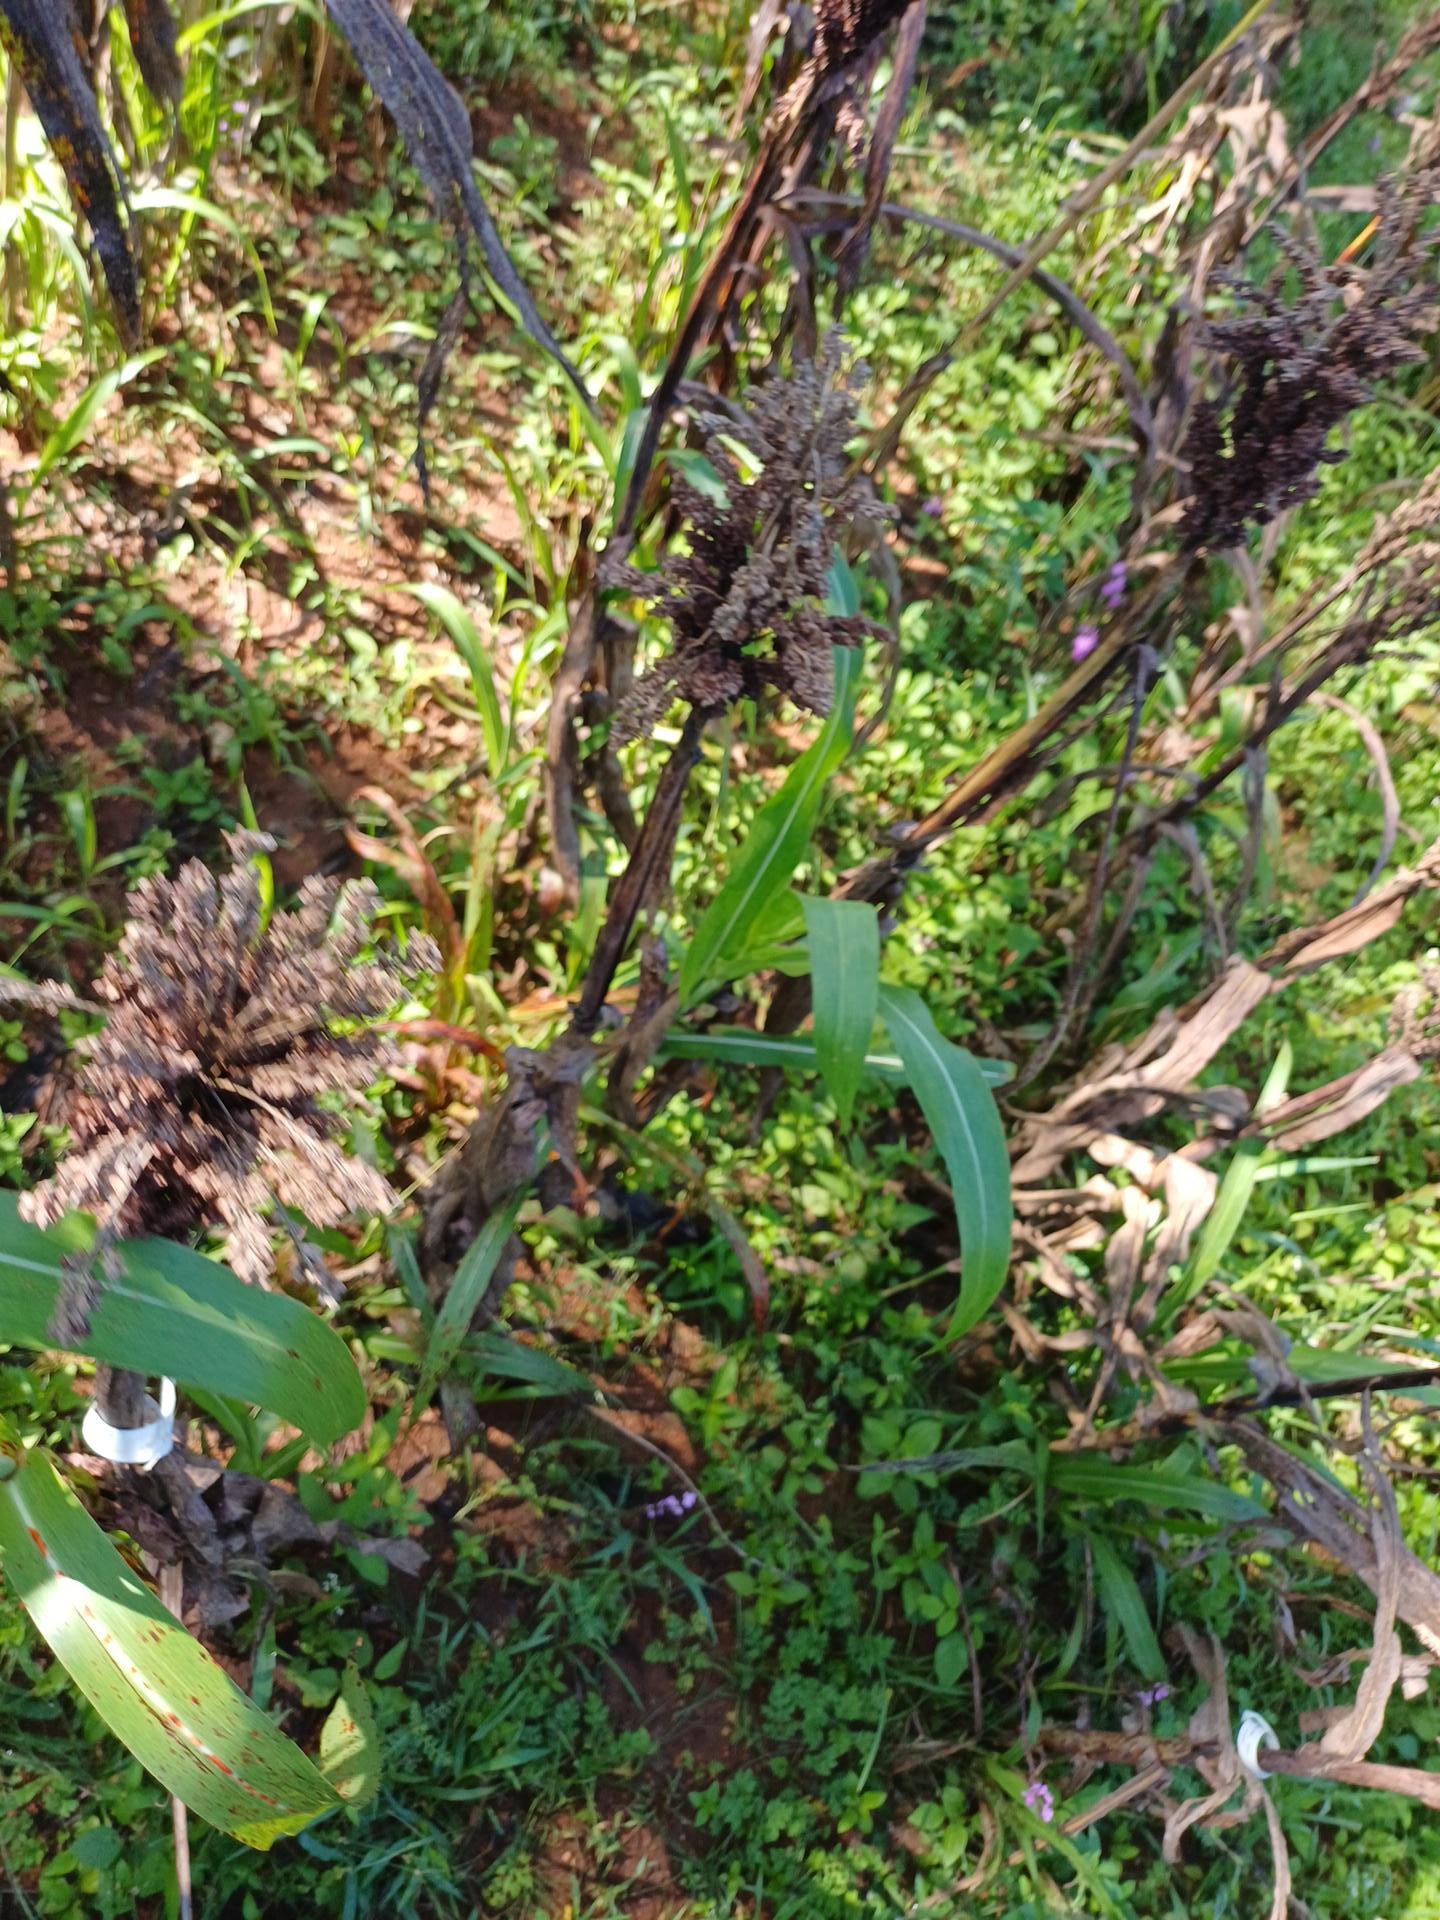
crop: sorghum
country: Kenya
